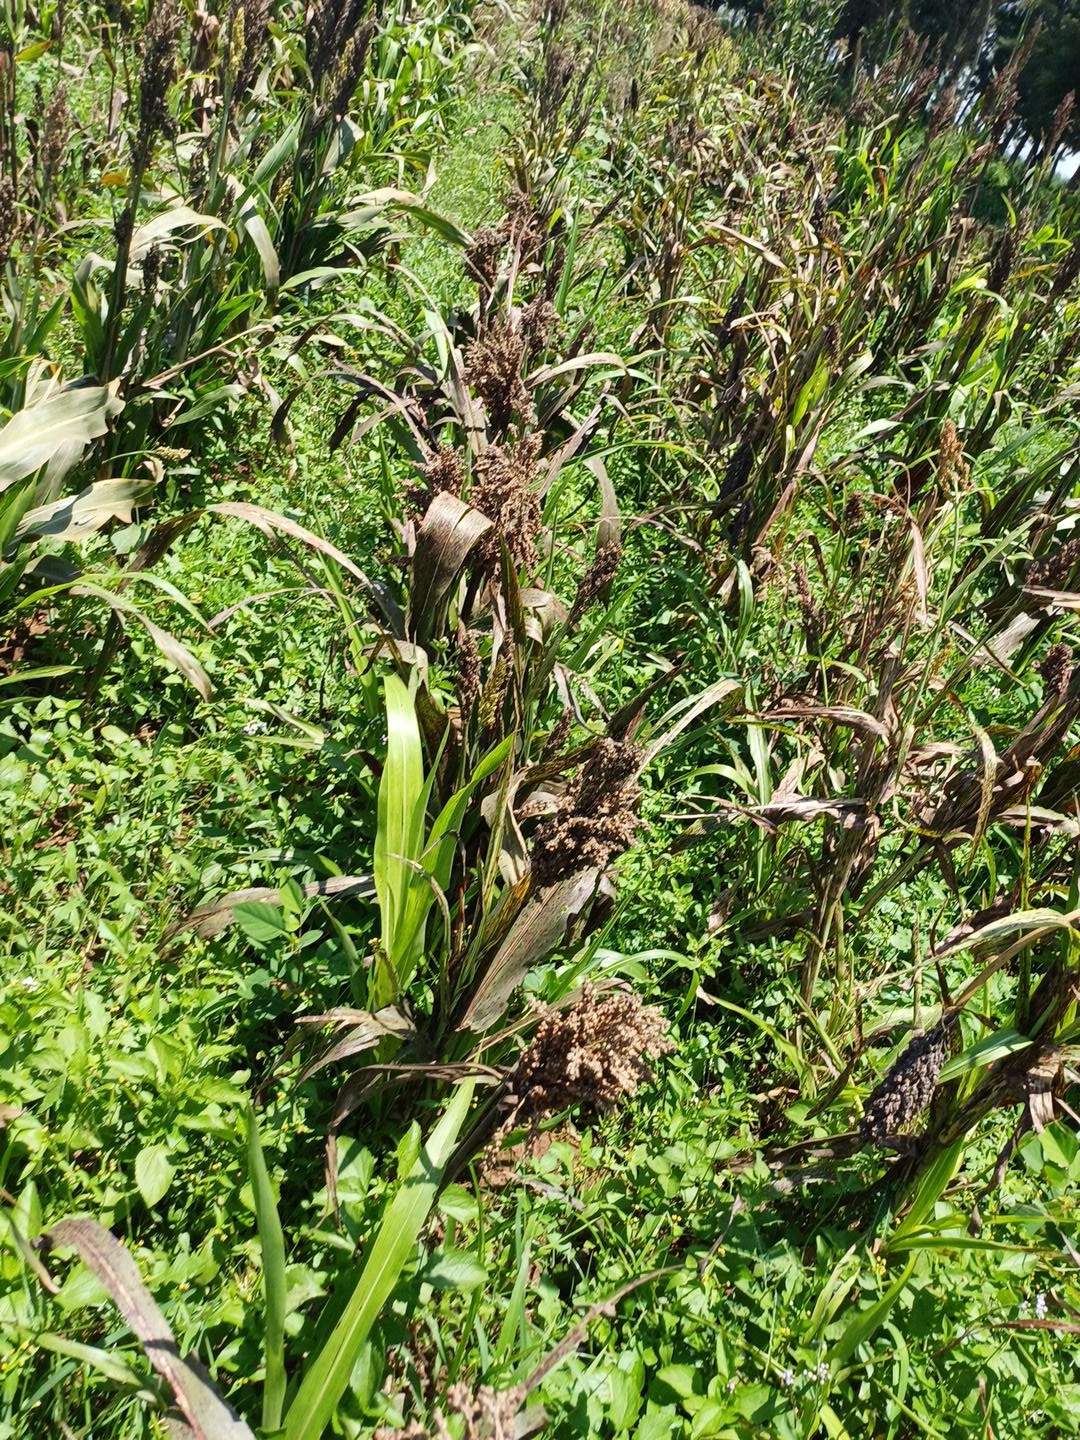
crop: sorghum
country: Kenya
